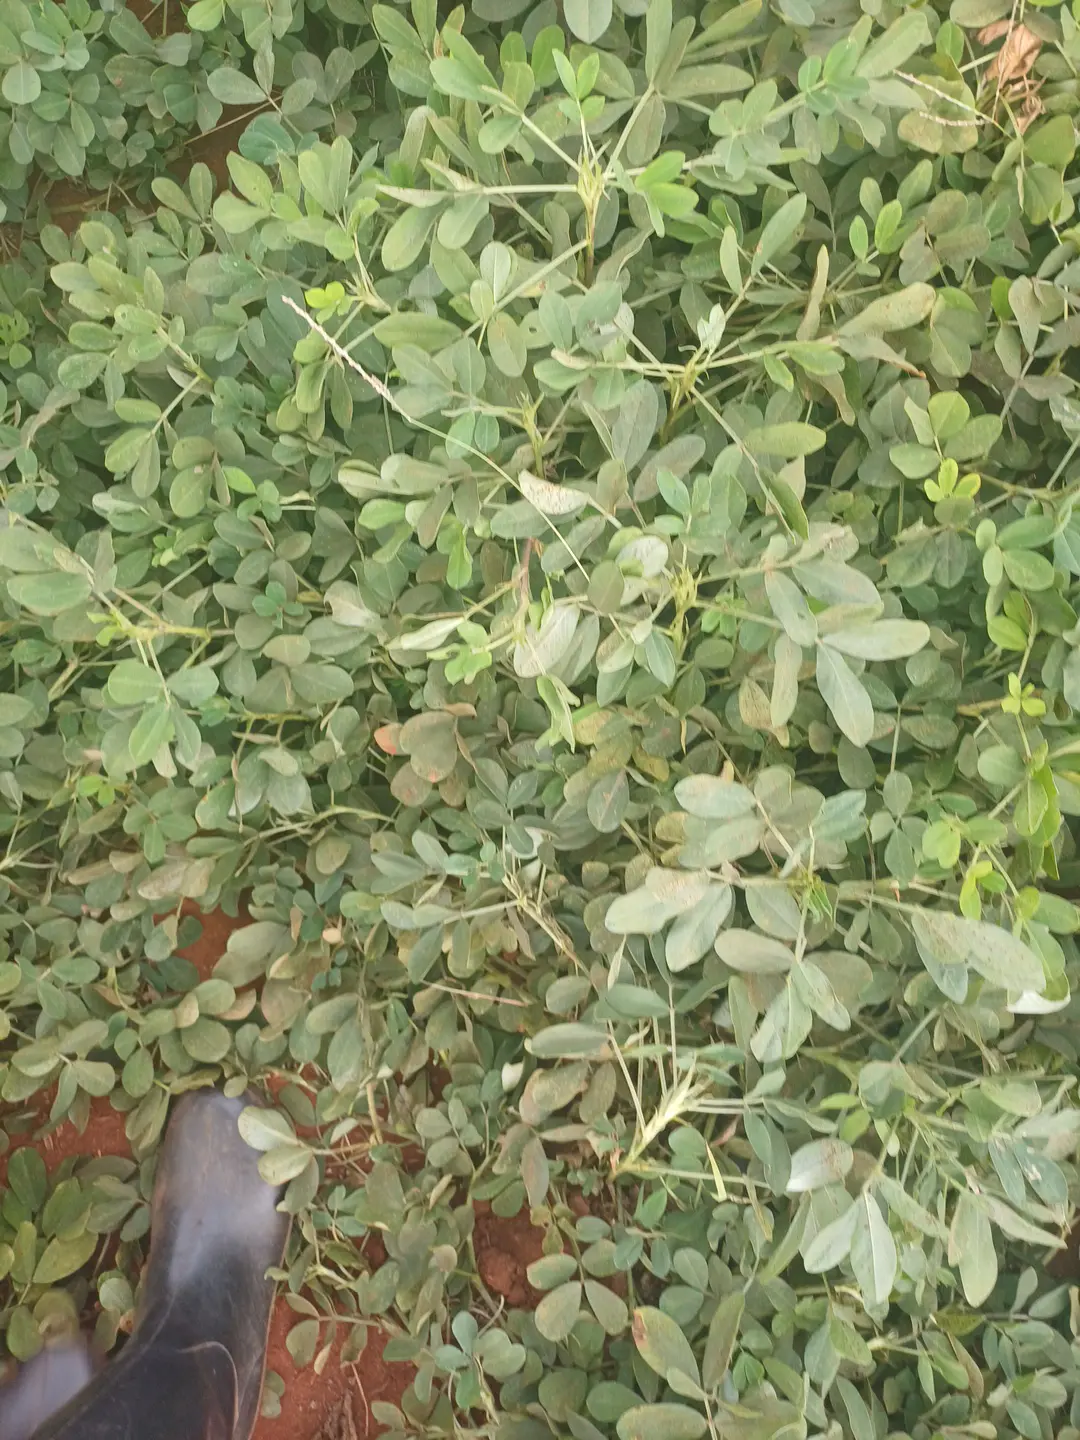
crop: groundnut
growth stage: pegging
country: Kenya
